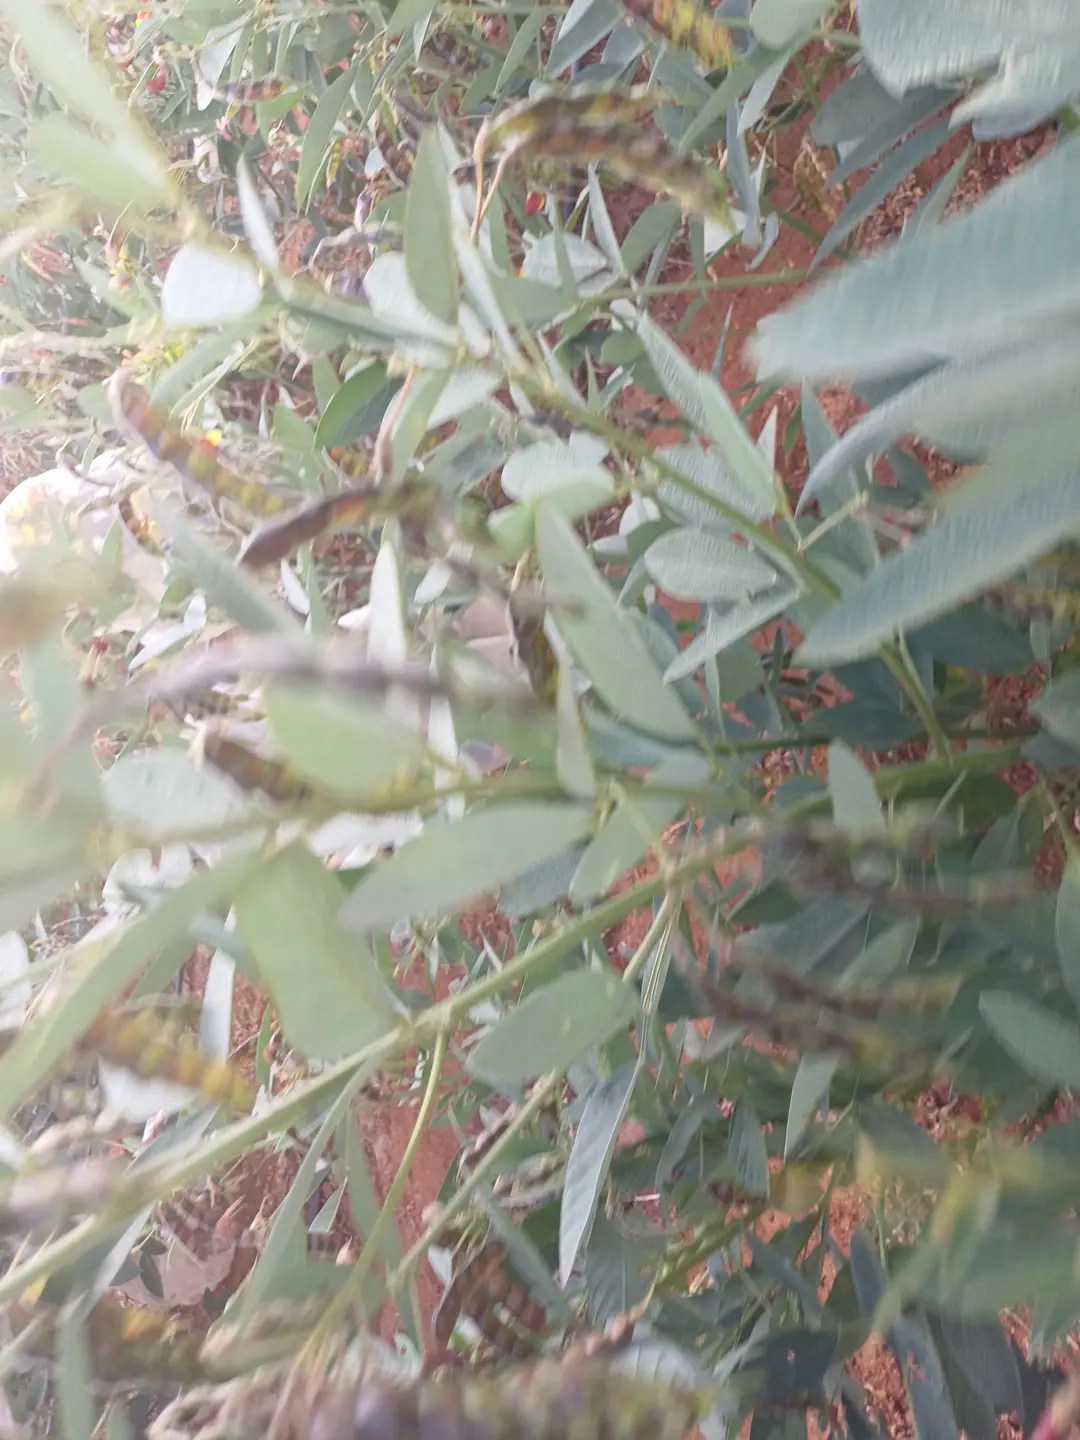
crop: pigeonpea
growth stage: development pod
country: Kenya
